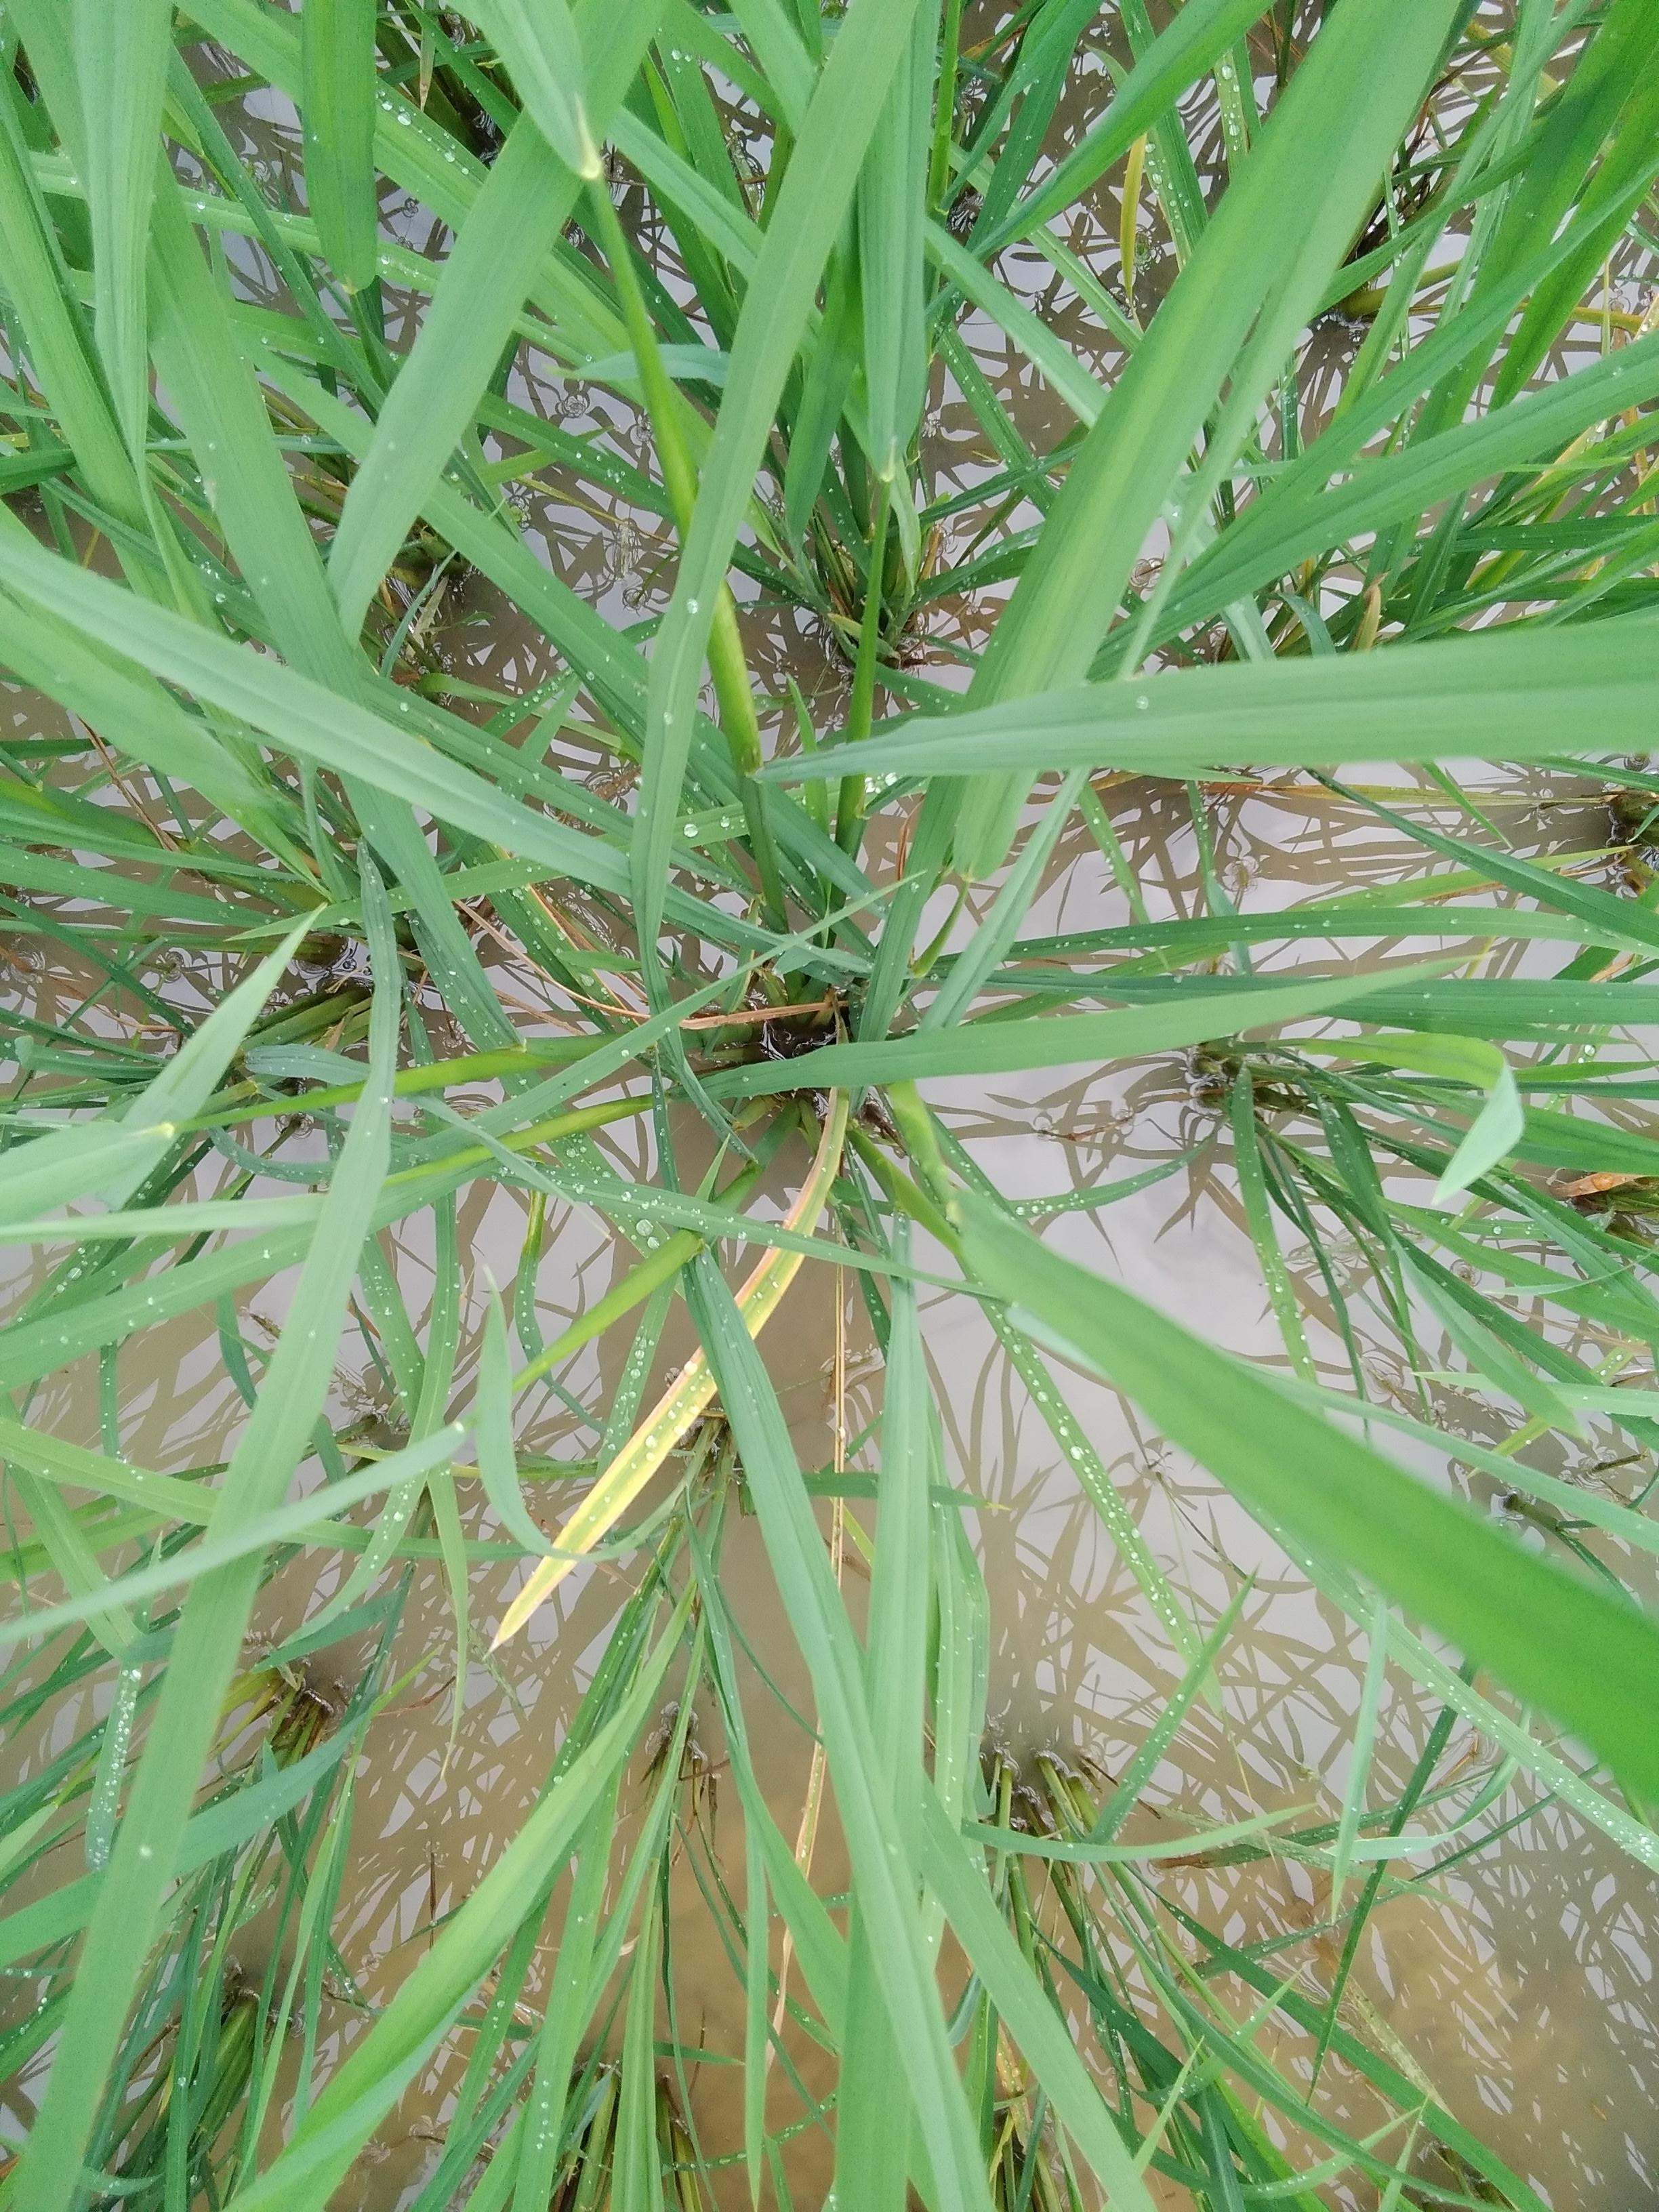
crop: rice
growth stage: booting
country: Nigeria
